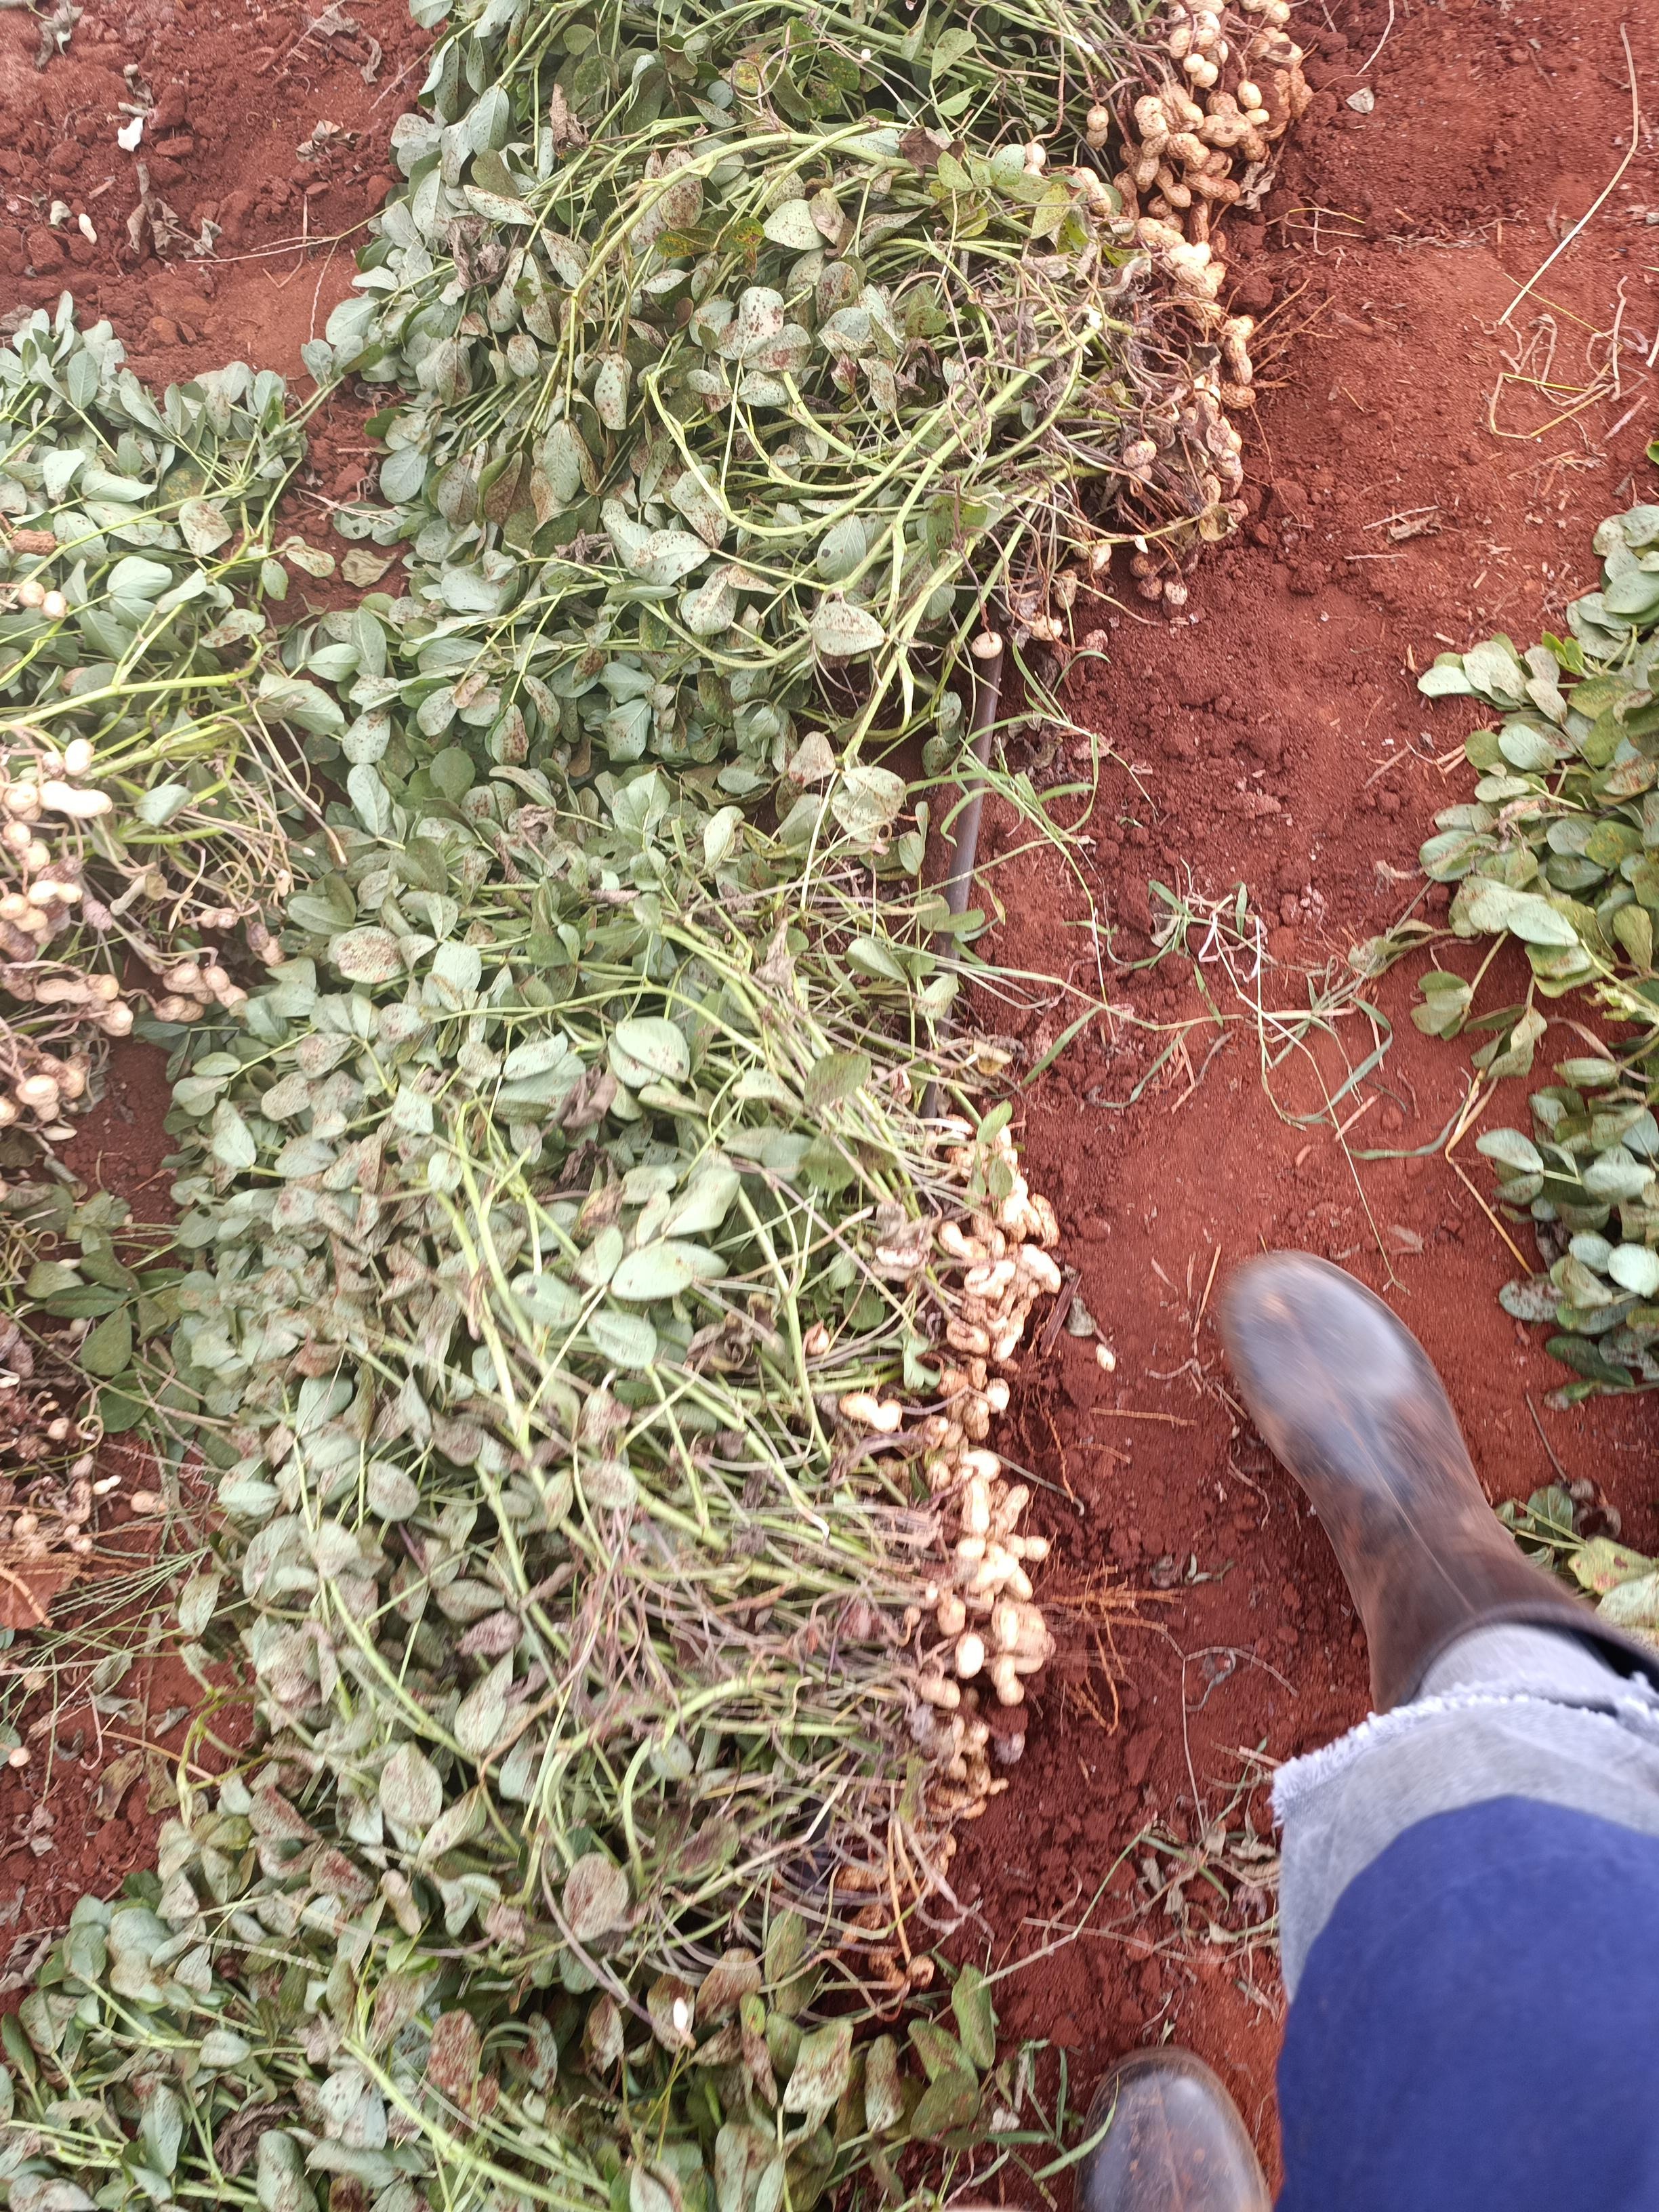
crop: groundnut
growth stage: harvest
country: Kenya
